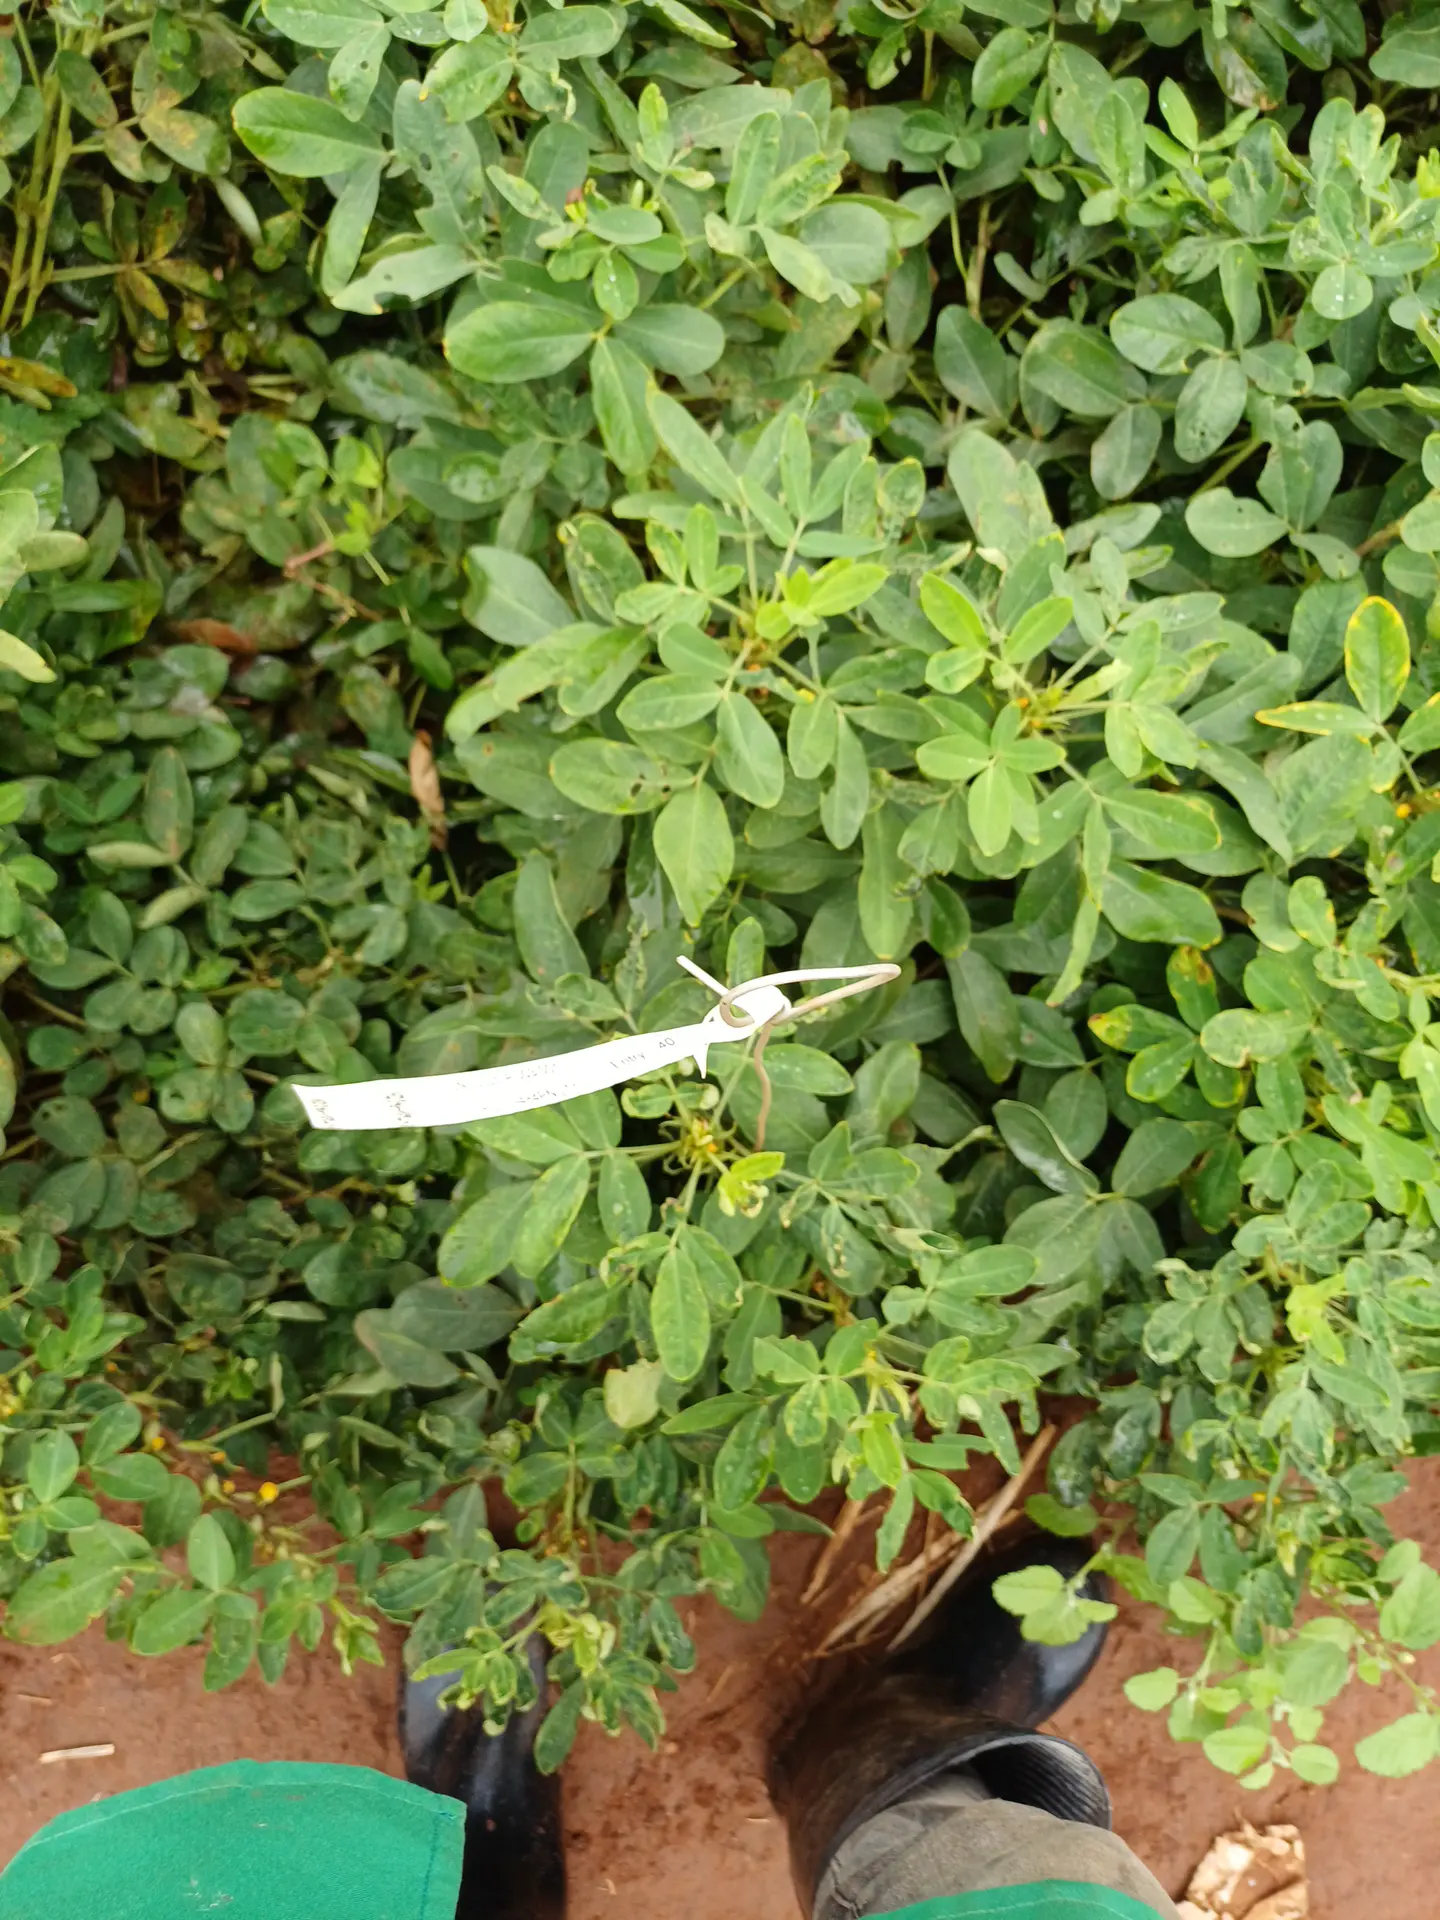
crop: groundnut
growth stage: pegging
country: Kenya
